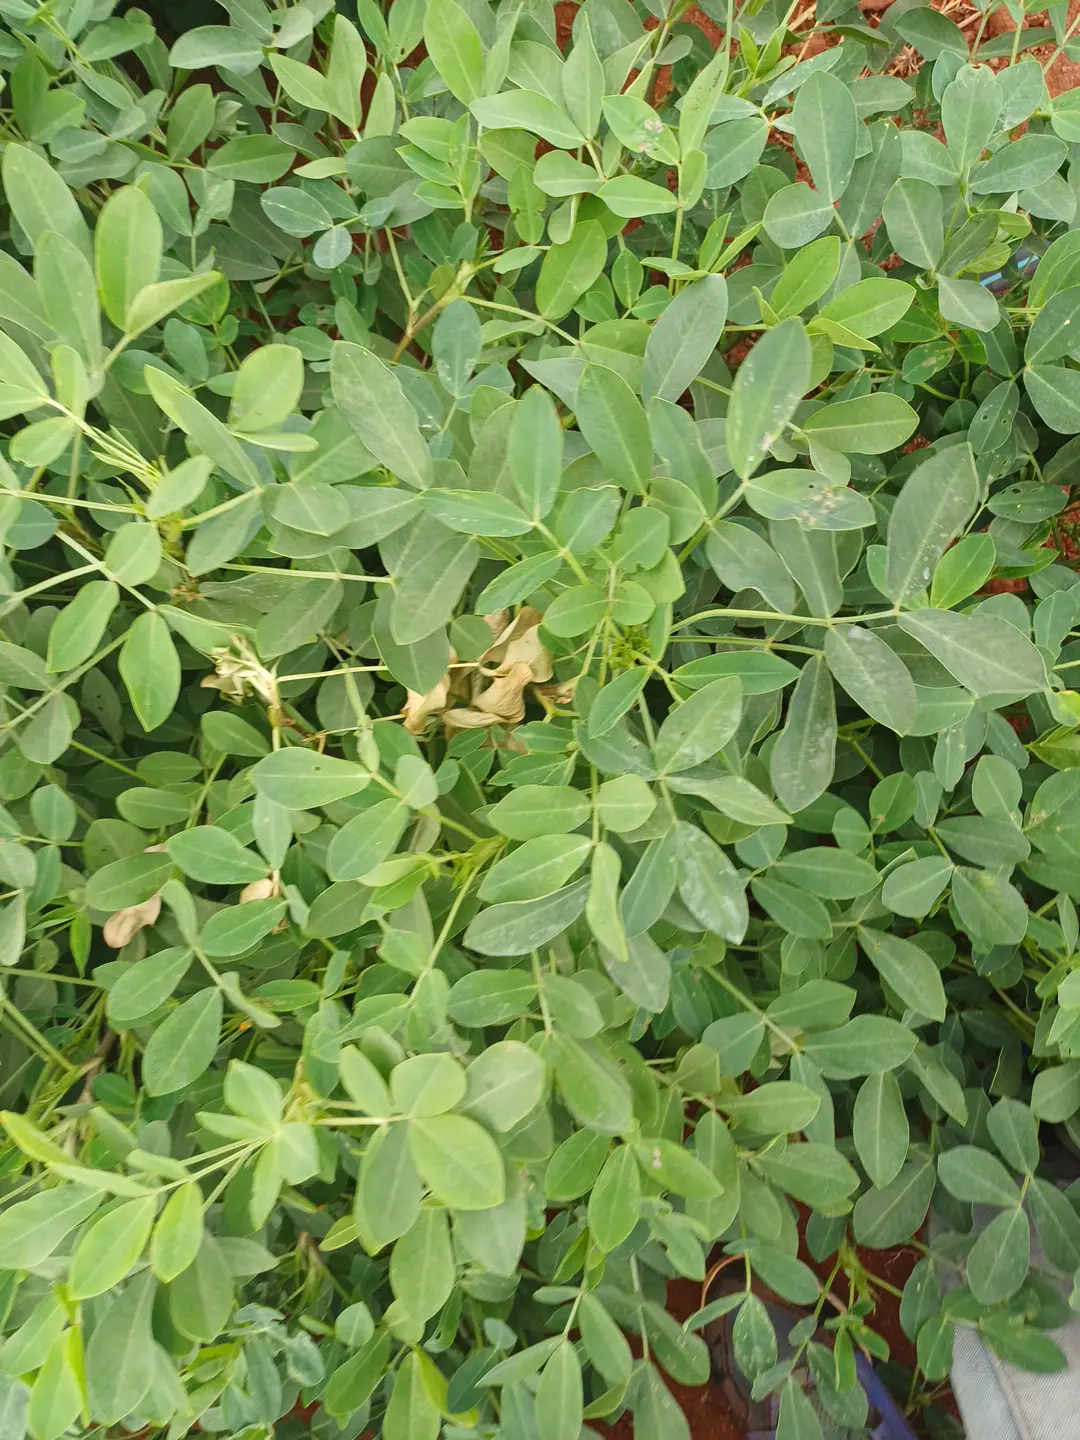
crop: groundnut
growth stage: pegging
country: Kenya
